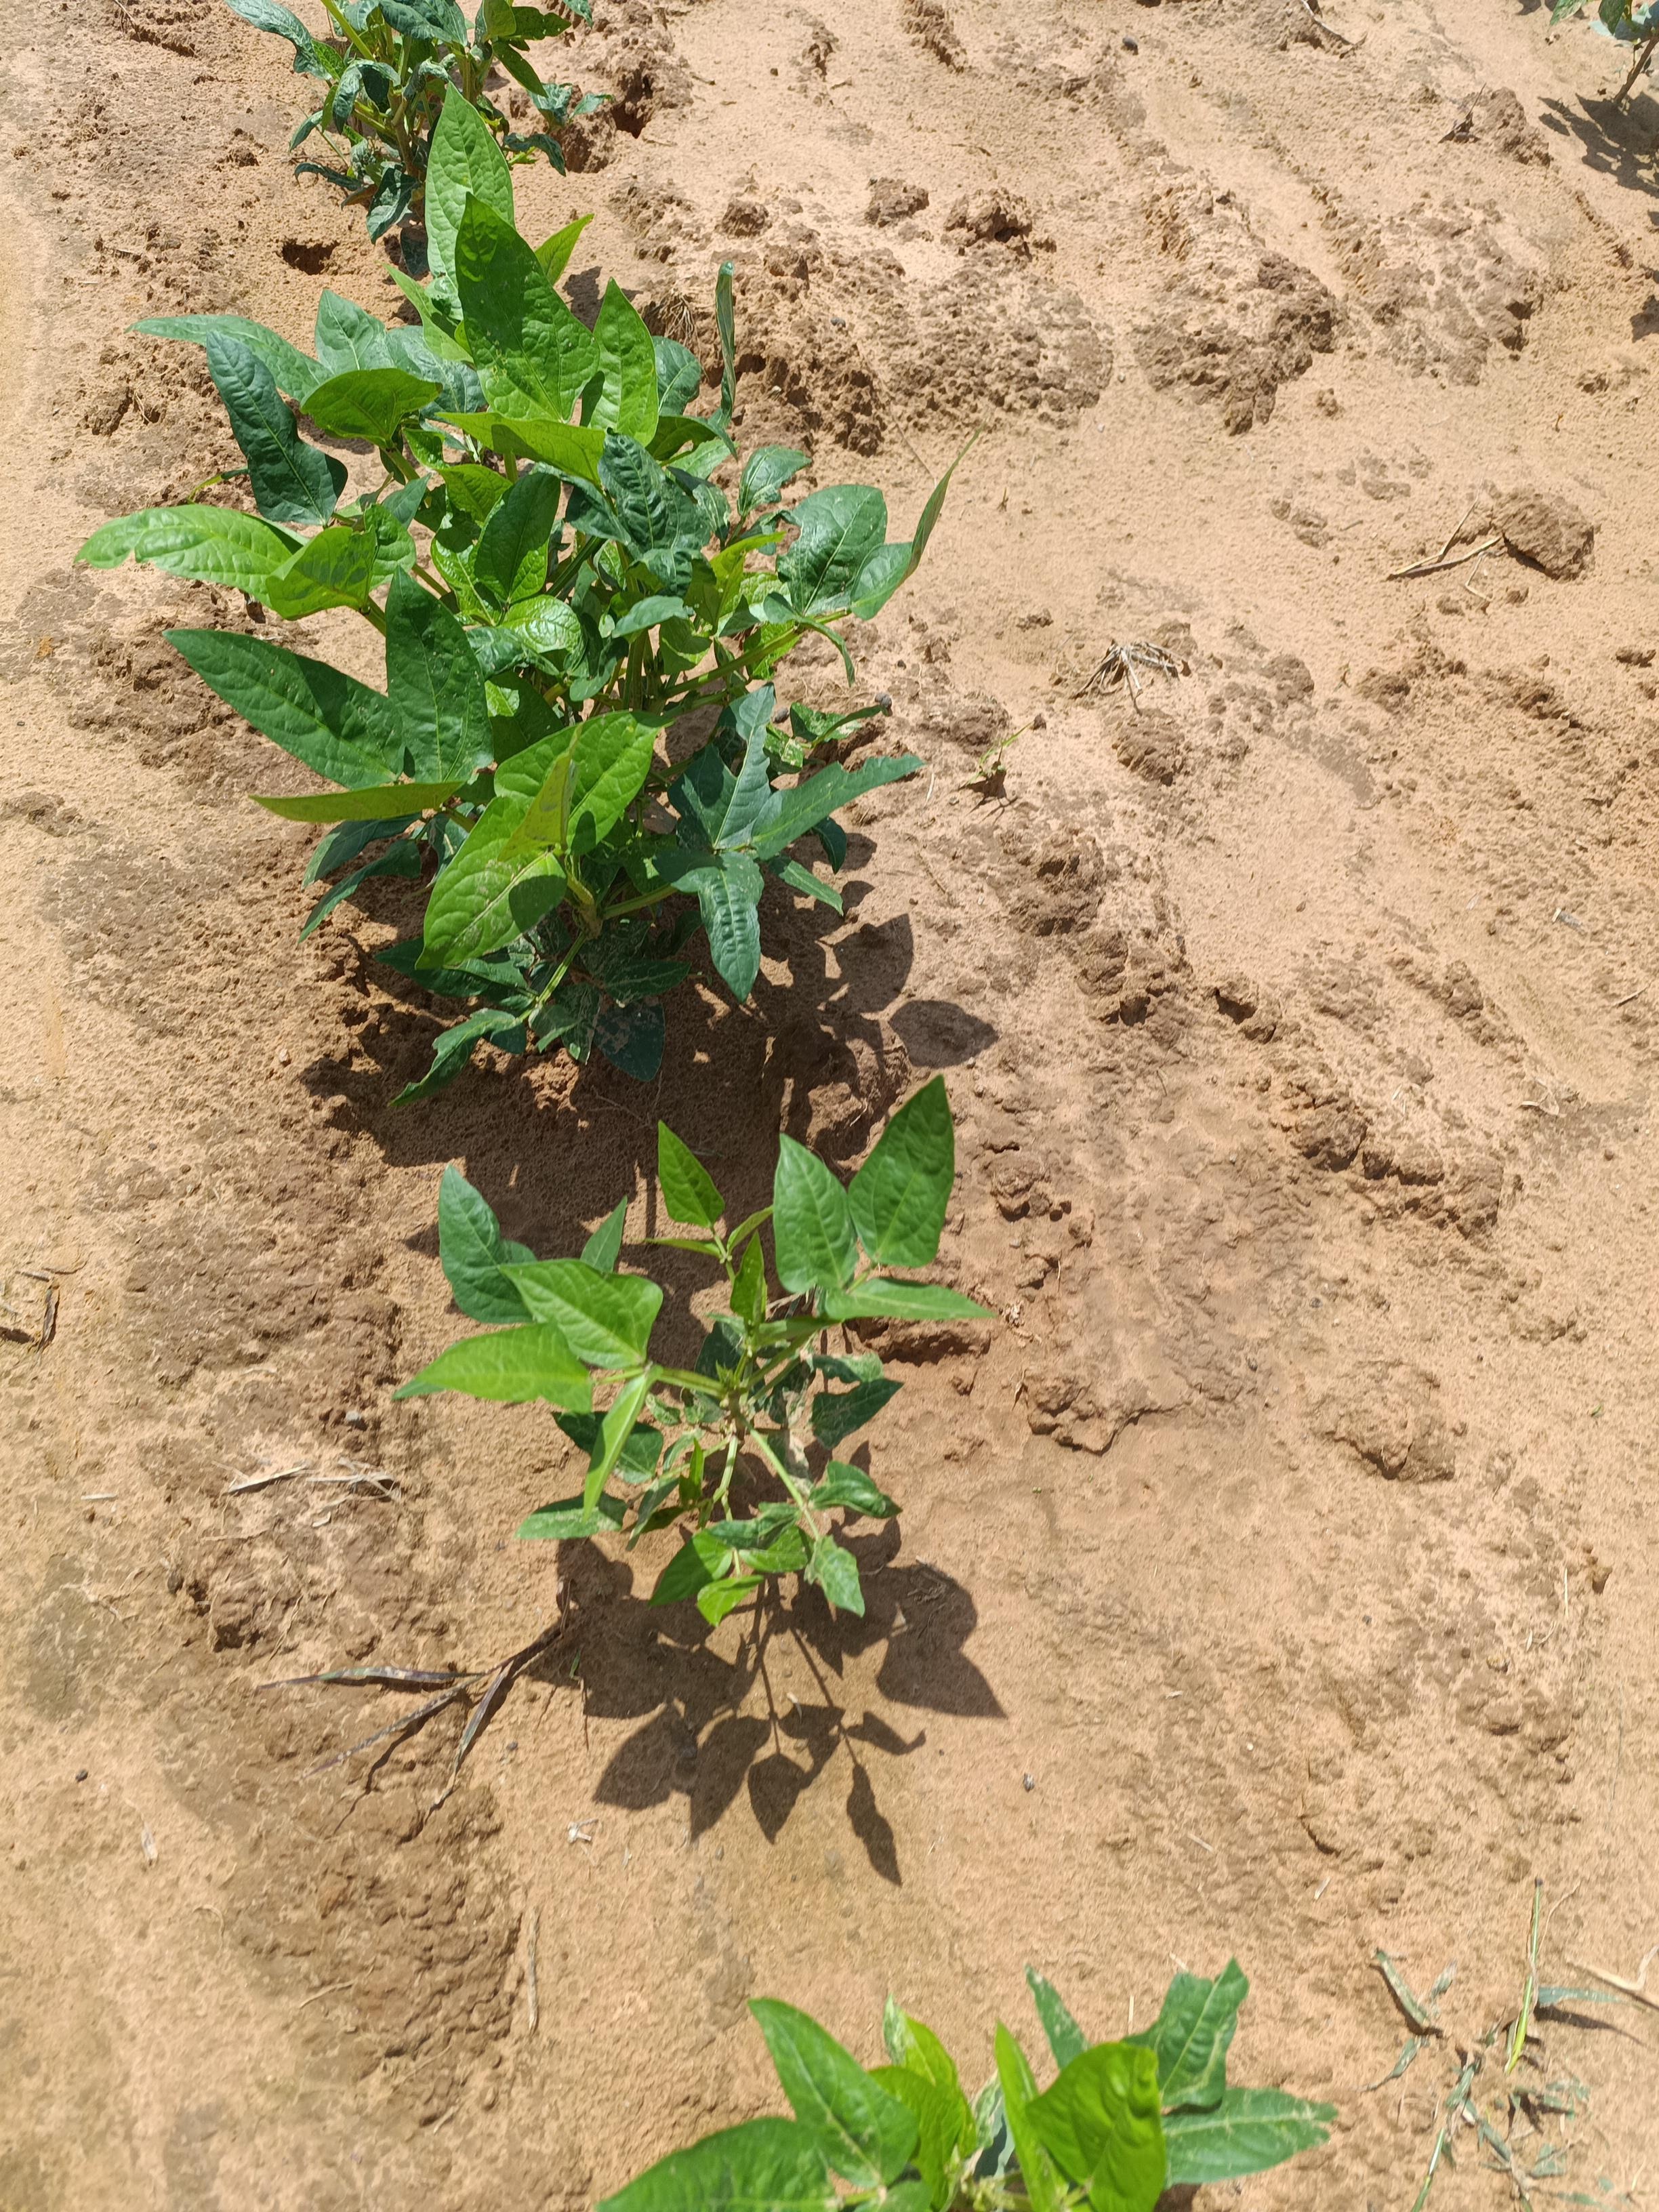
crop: cowpea
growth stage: emergence
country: Nigeria
